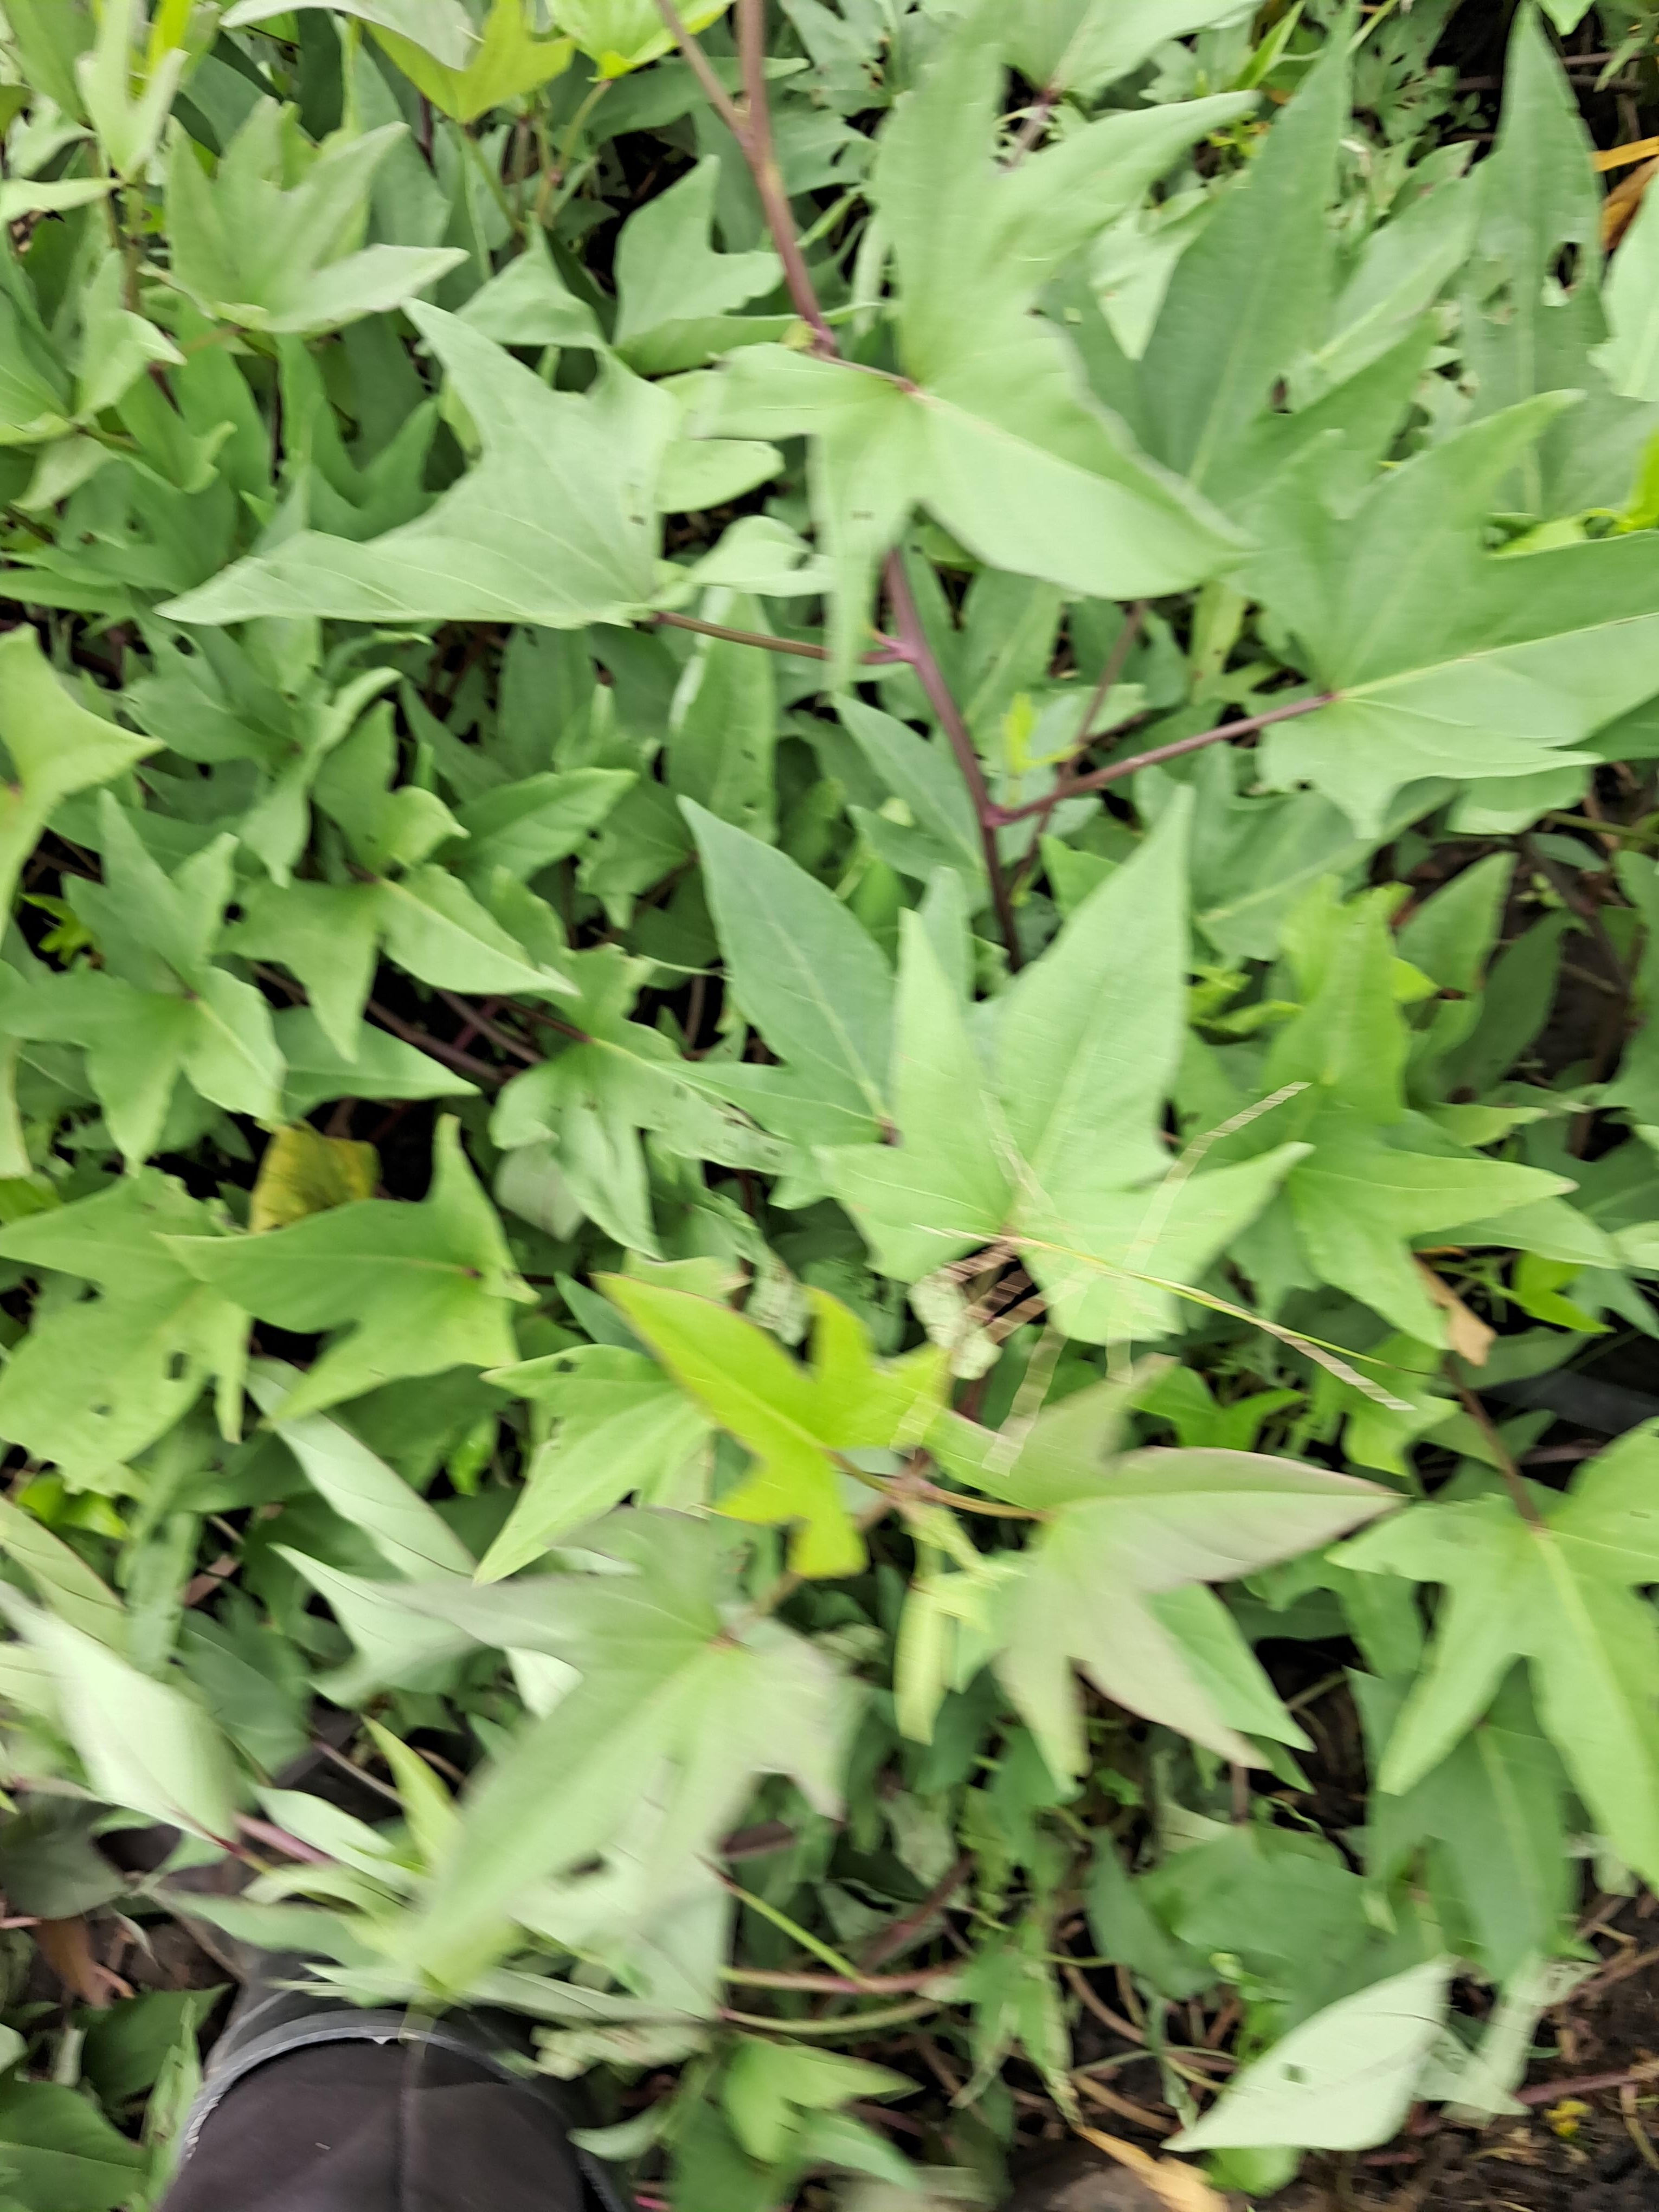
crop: sweet potato
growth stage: vegetative
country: Tanzania
